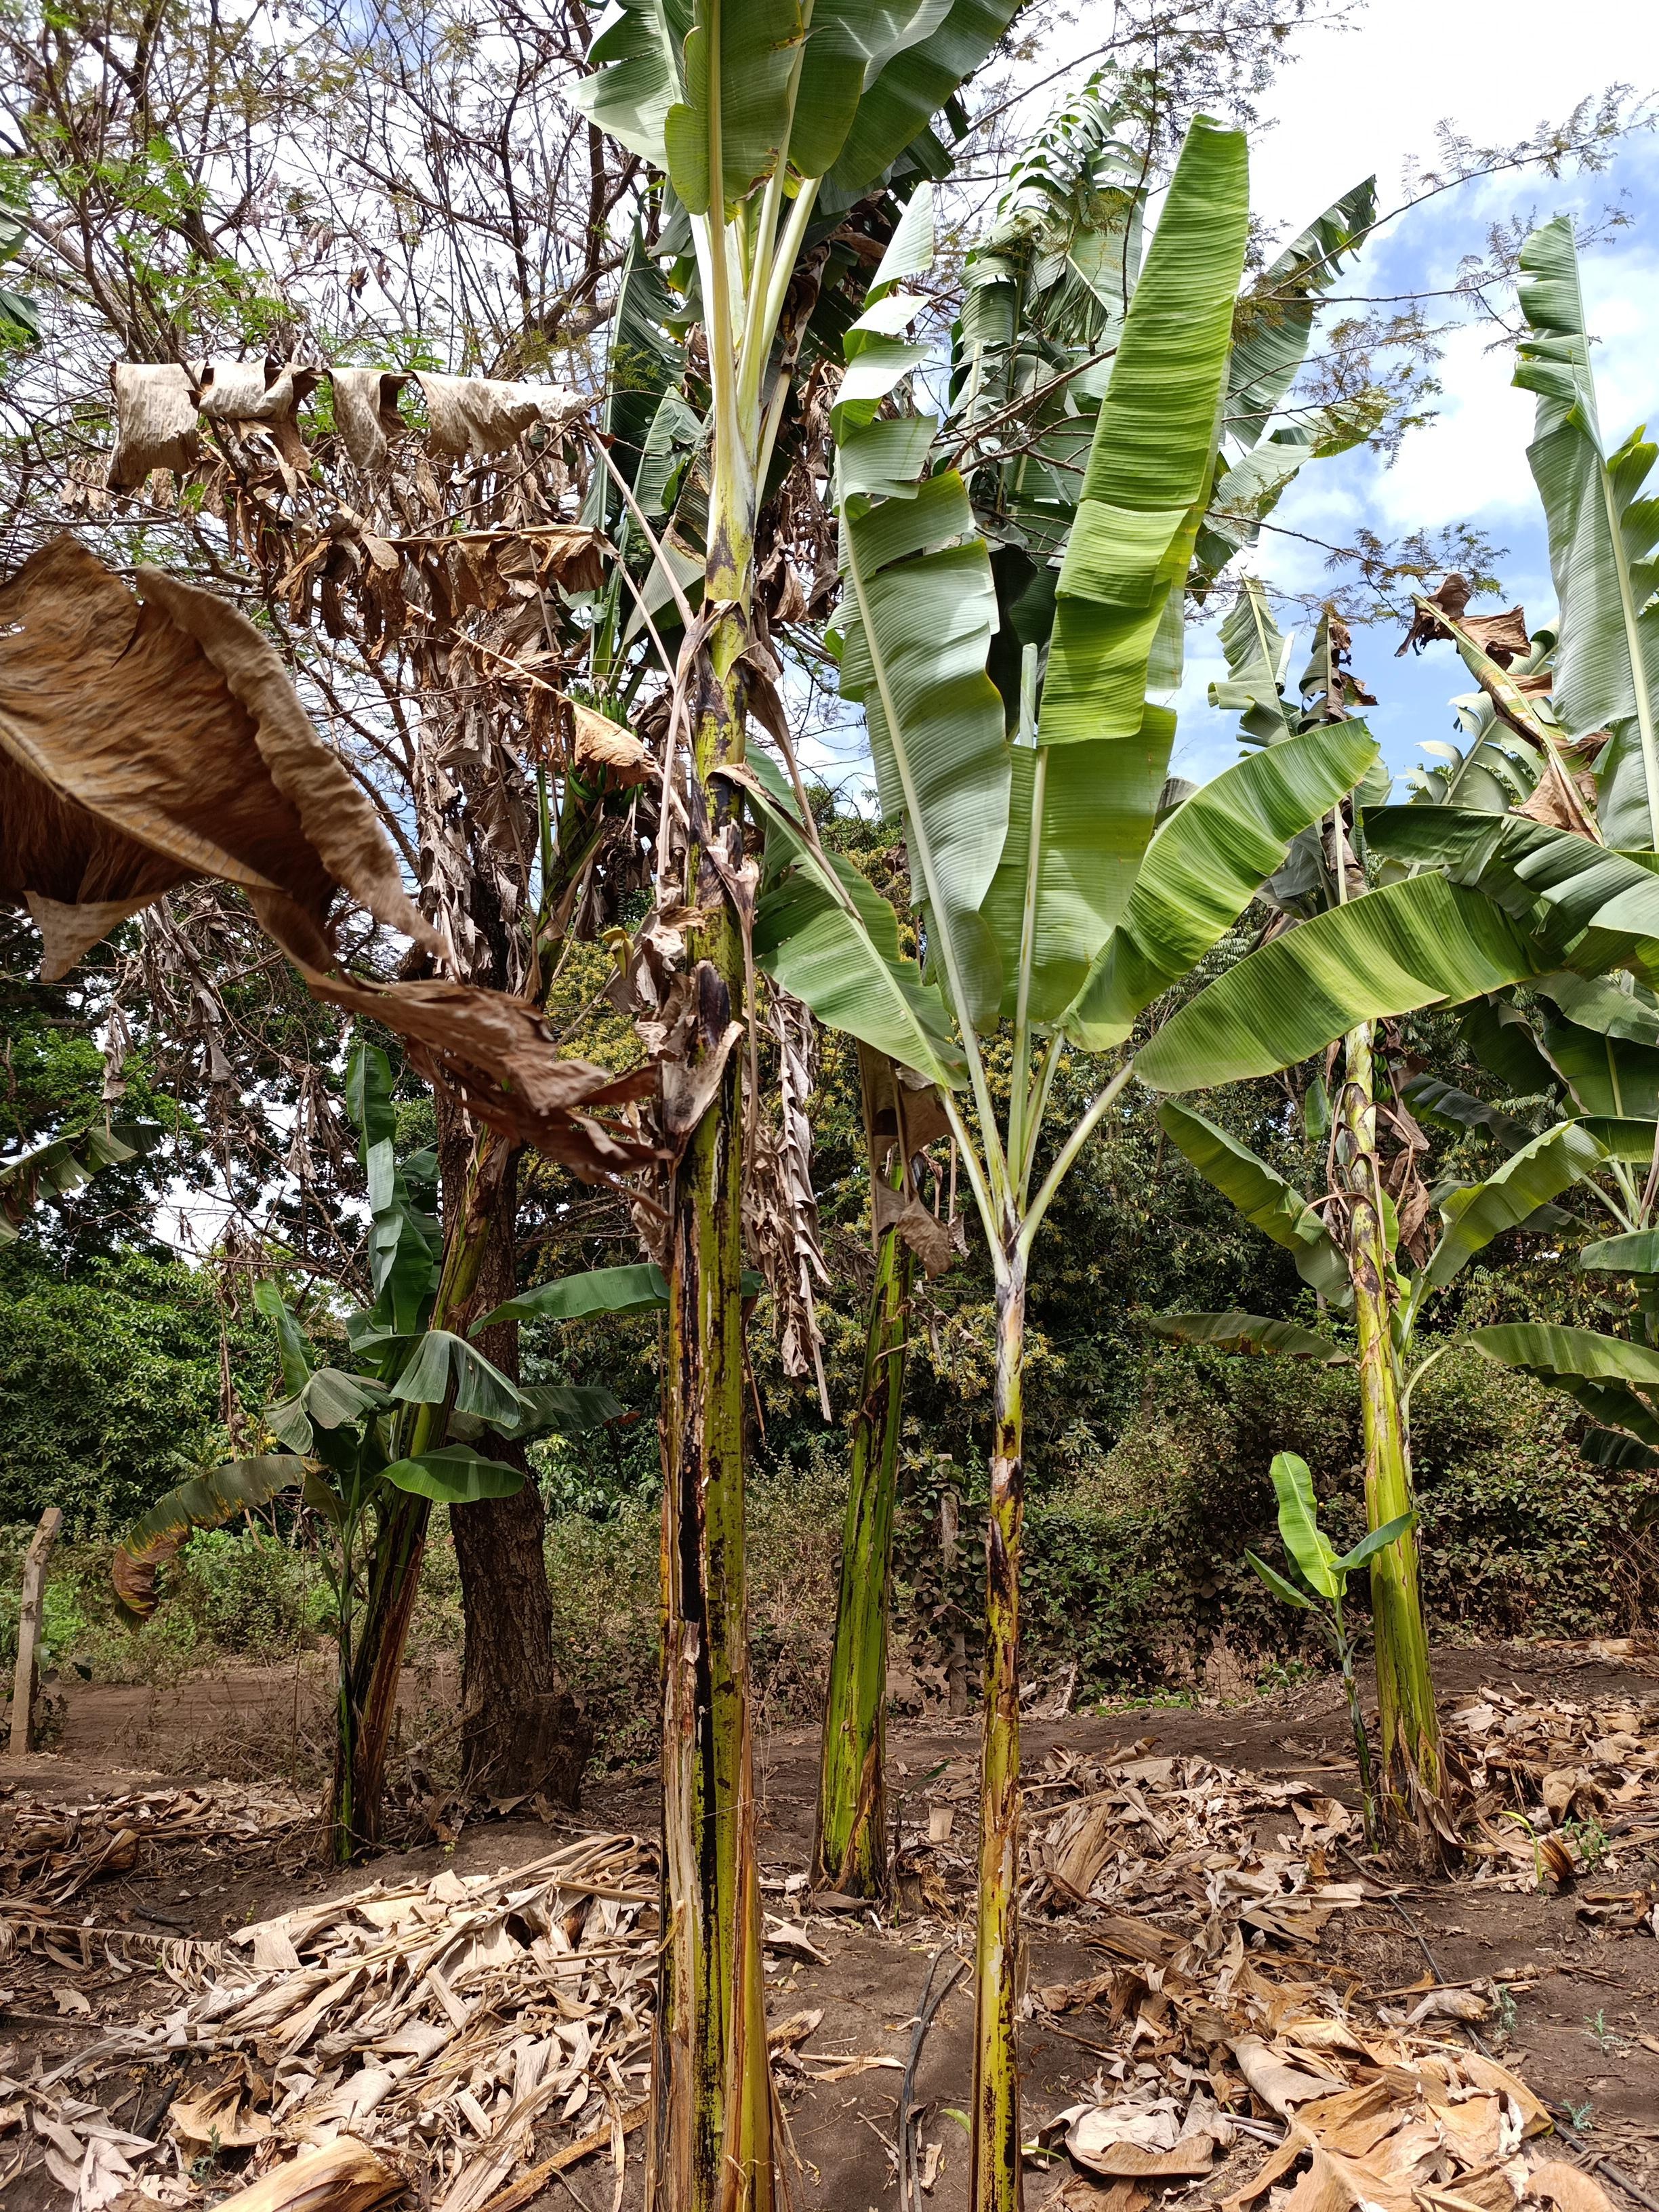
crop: banana
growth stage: vegetative
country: Tanzania
